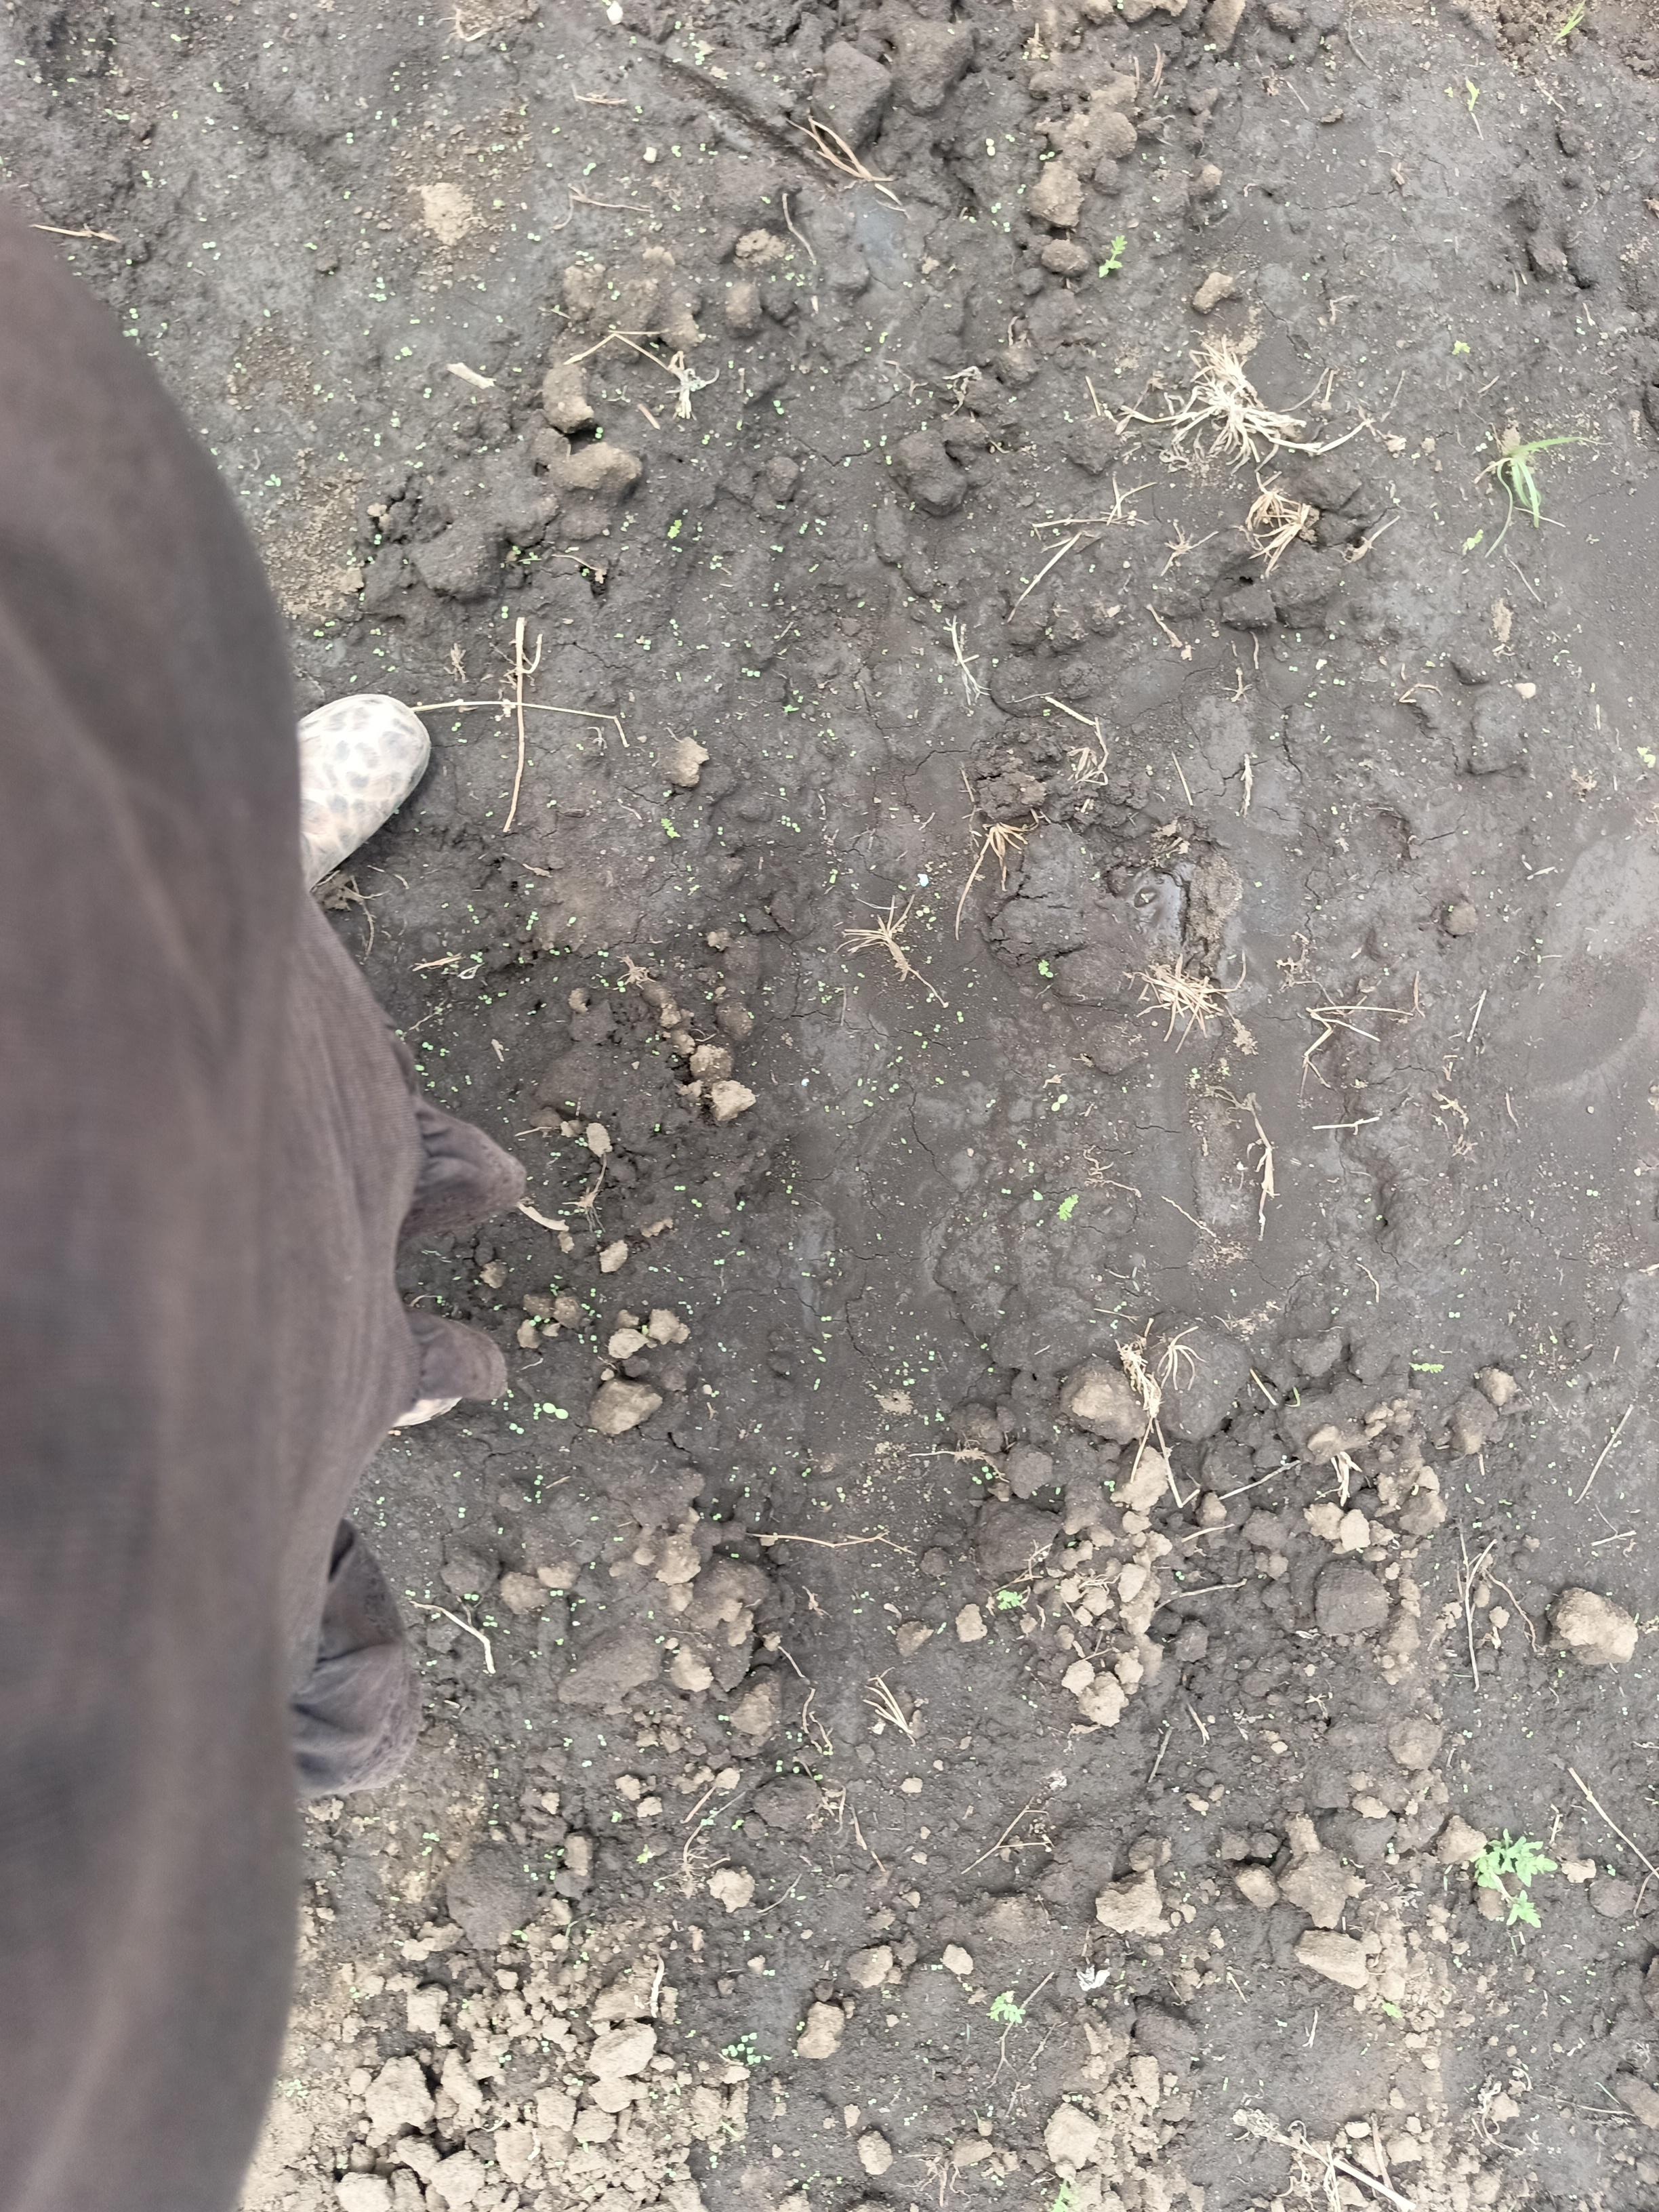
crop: chickpea
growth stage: emergence
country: Tanzania
